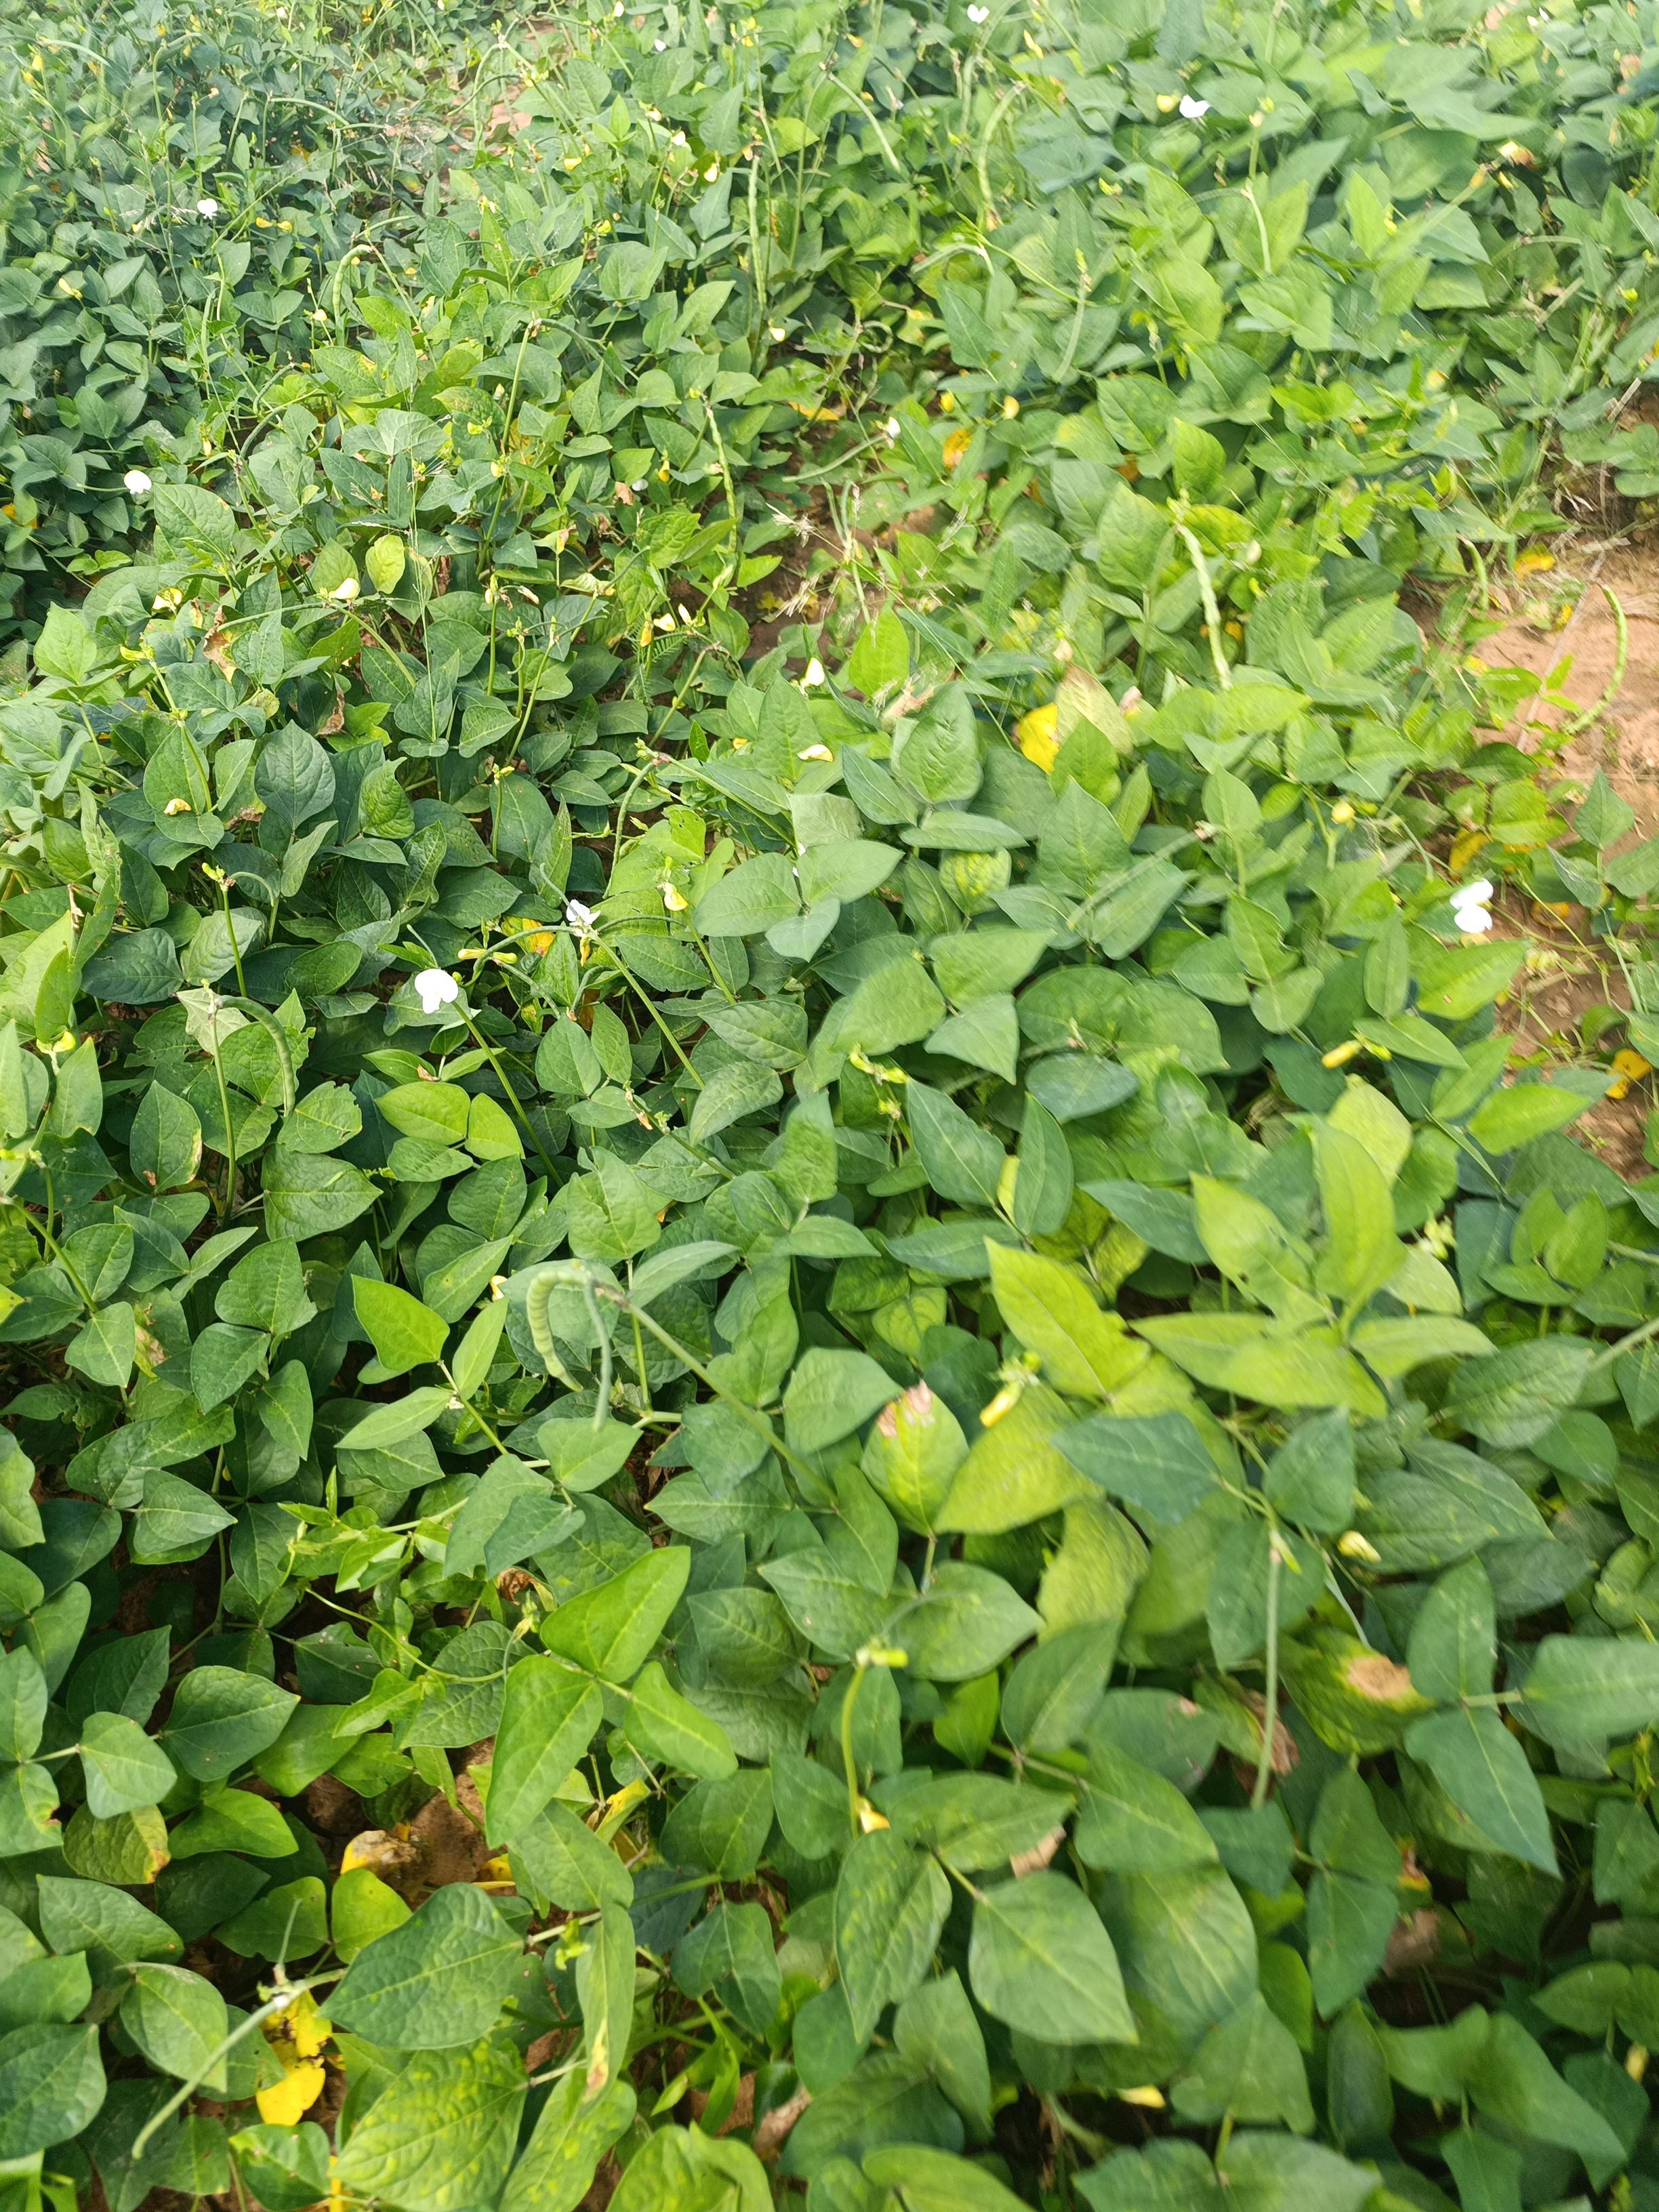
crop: cowpea
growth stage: development pod
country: Nigeria
